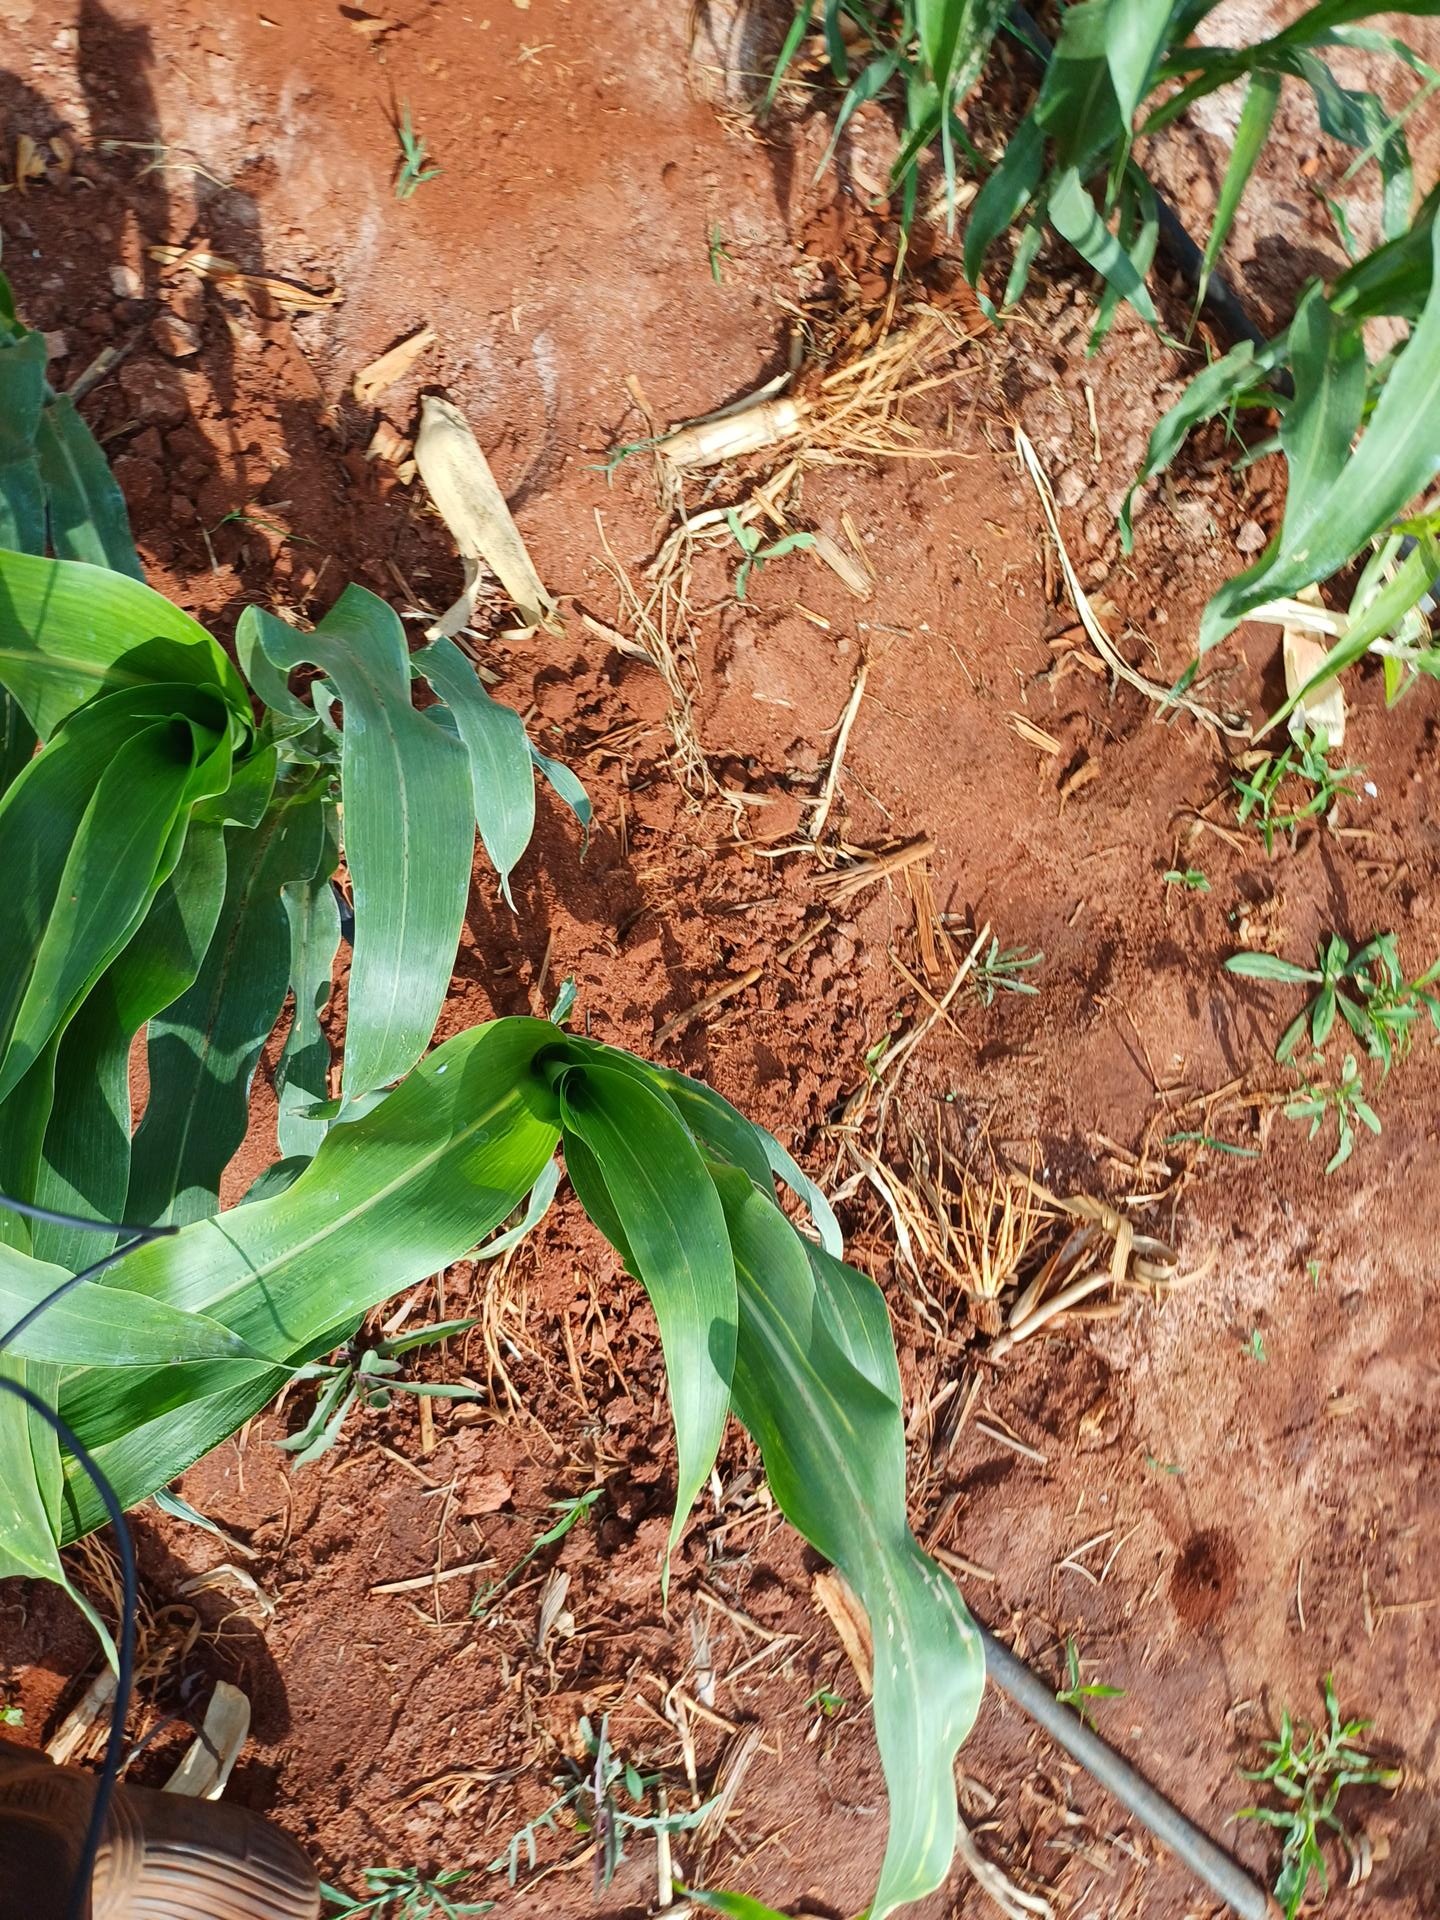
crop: sorghum
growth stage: vegetative
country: Kenya
